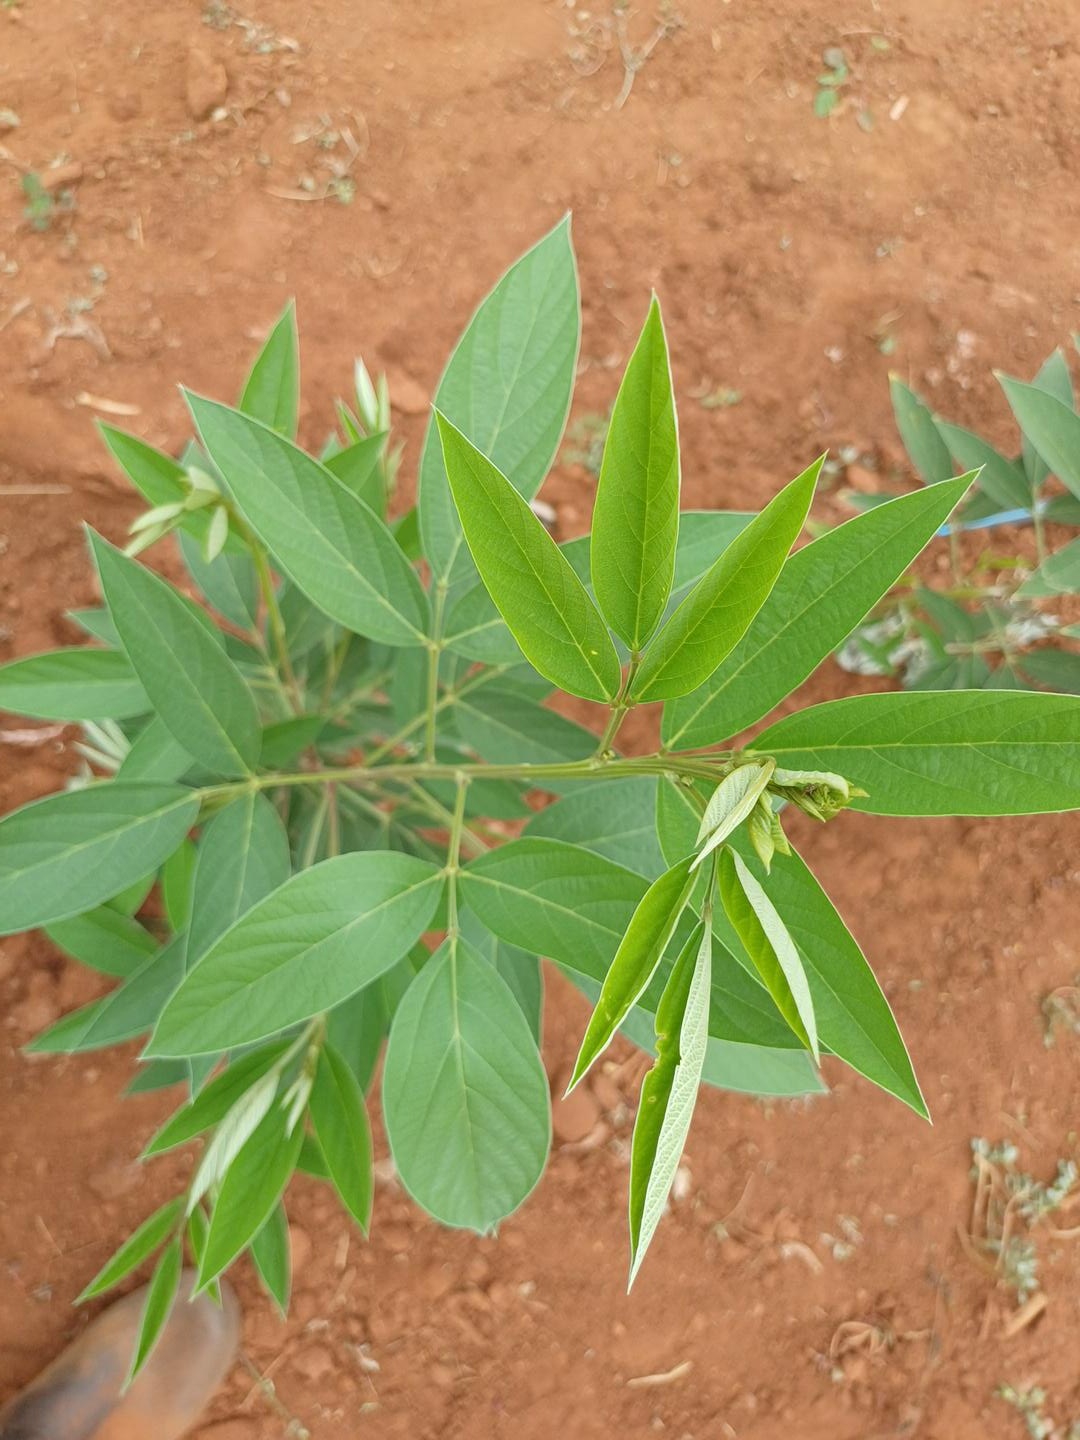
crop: pigeonpea
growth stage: vegetative
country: Kenya
